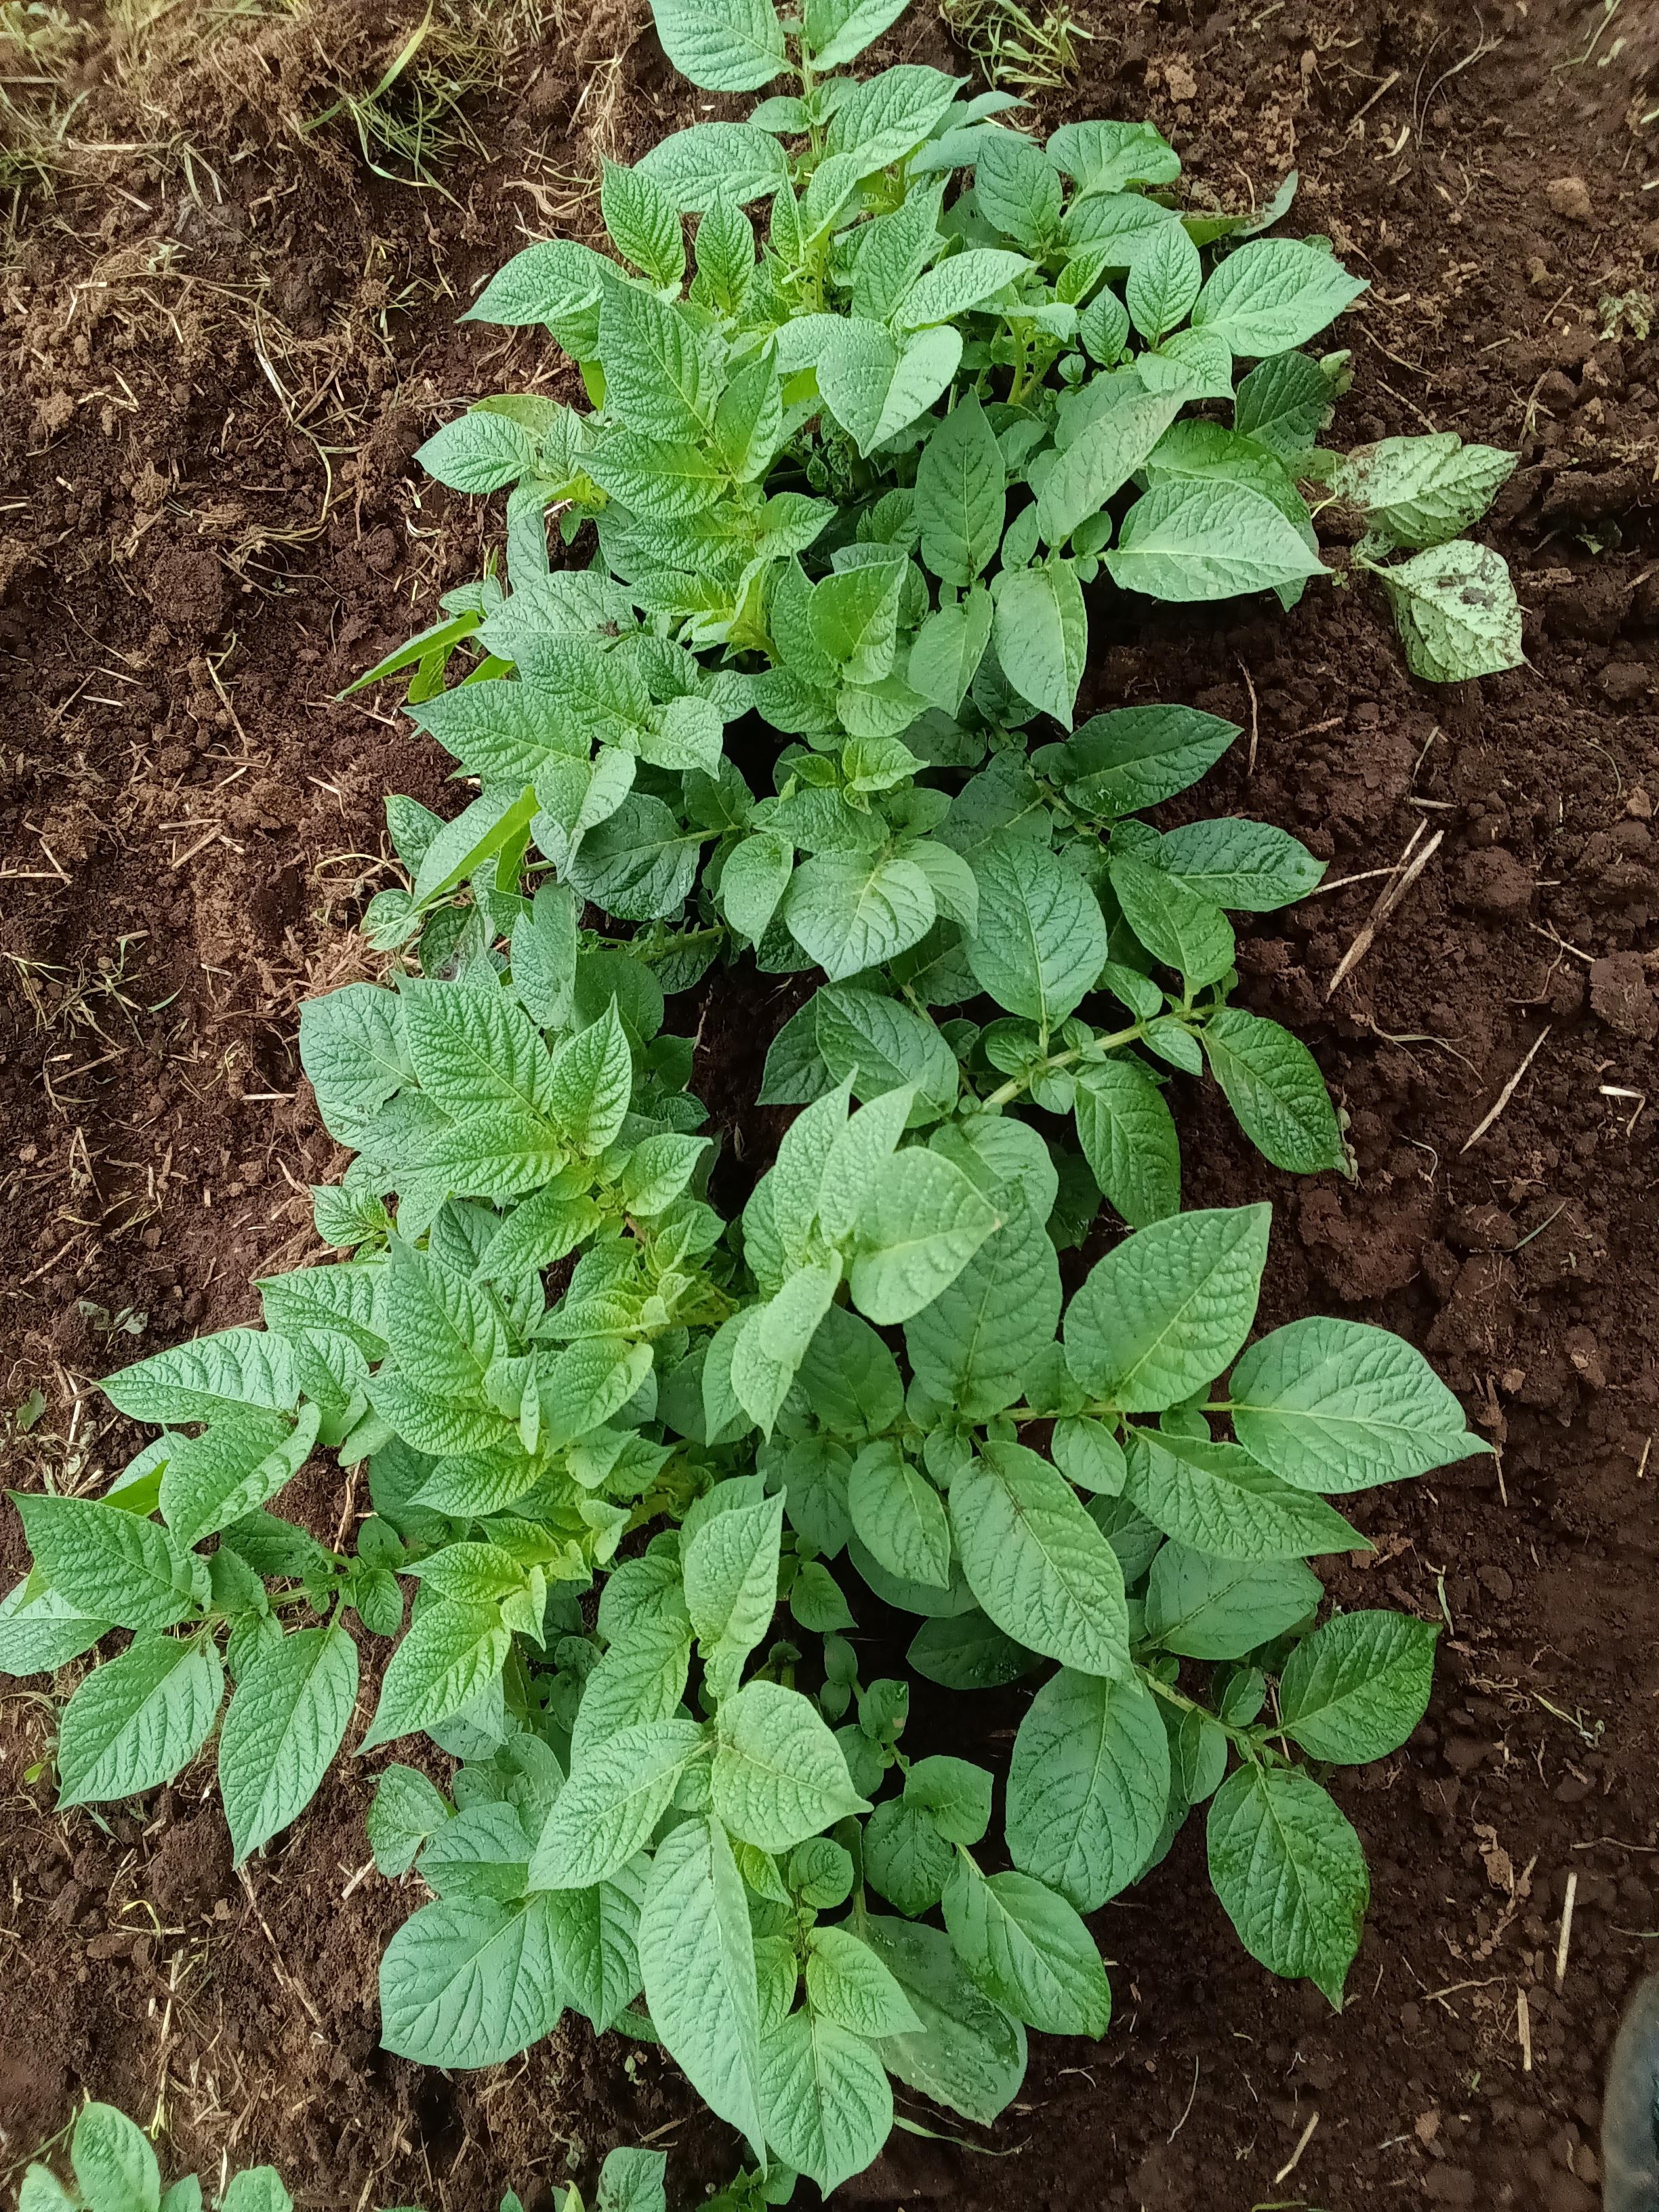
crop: potato
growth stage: vegetative
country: Kenya
